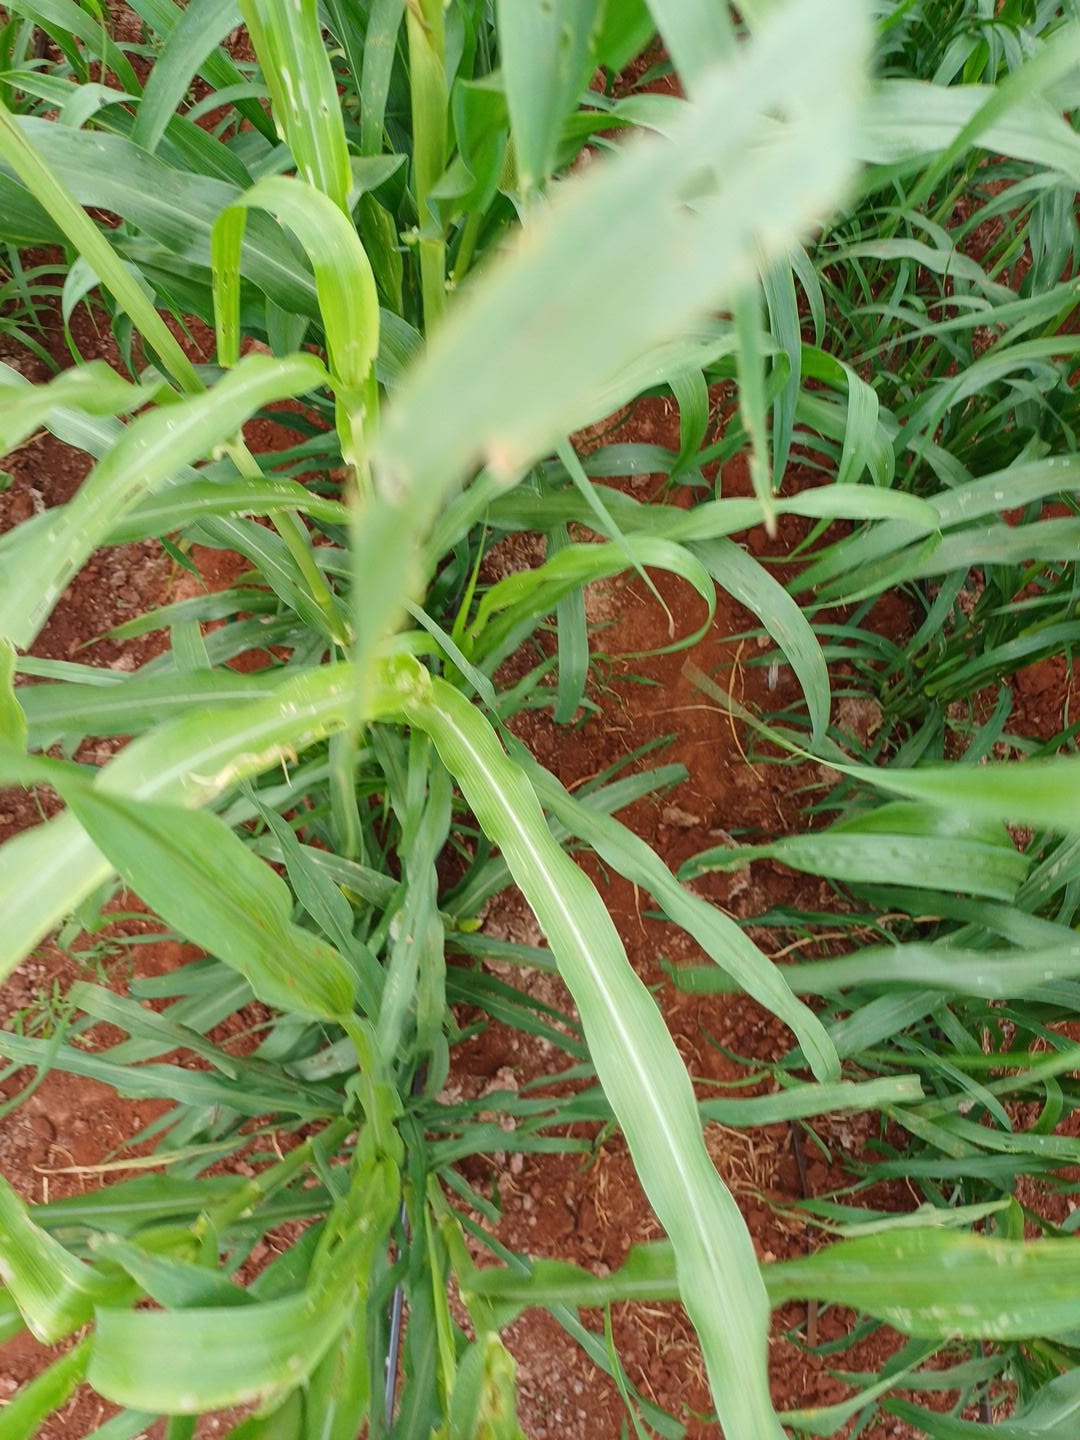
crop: pearl millet
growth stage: flowering
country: Kenya
